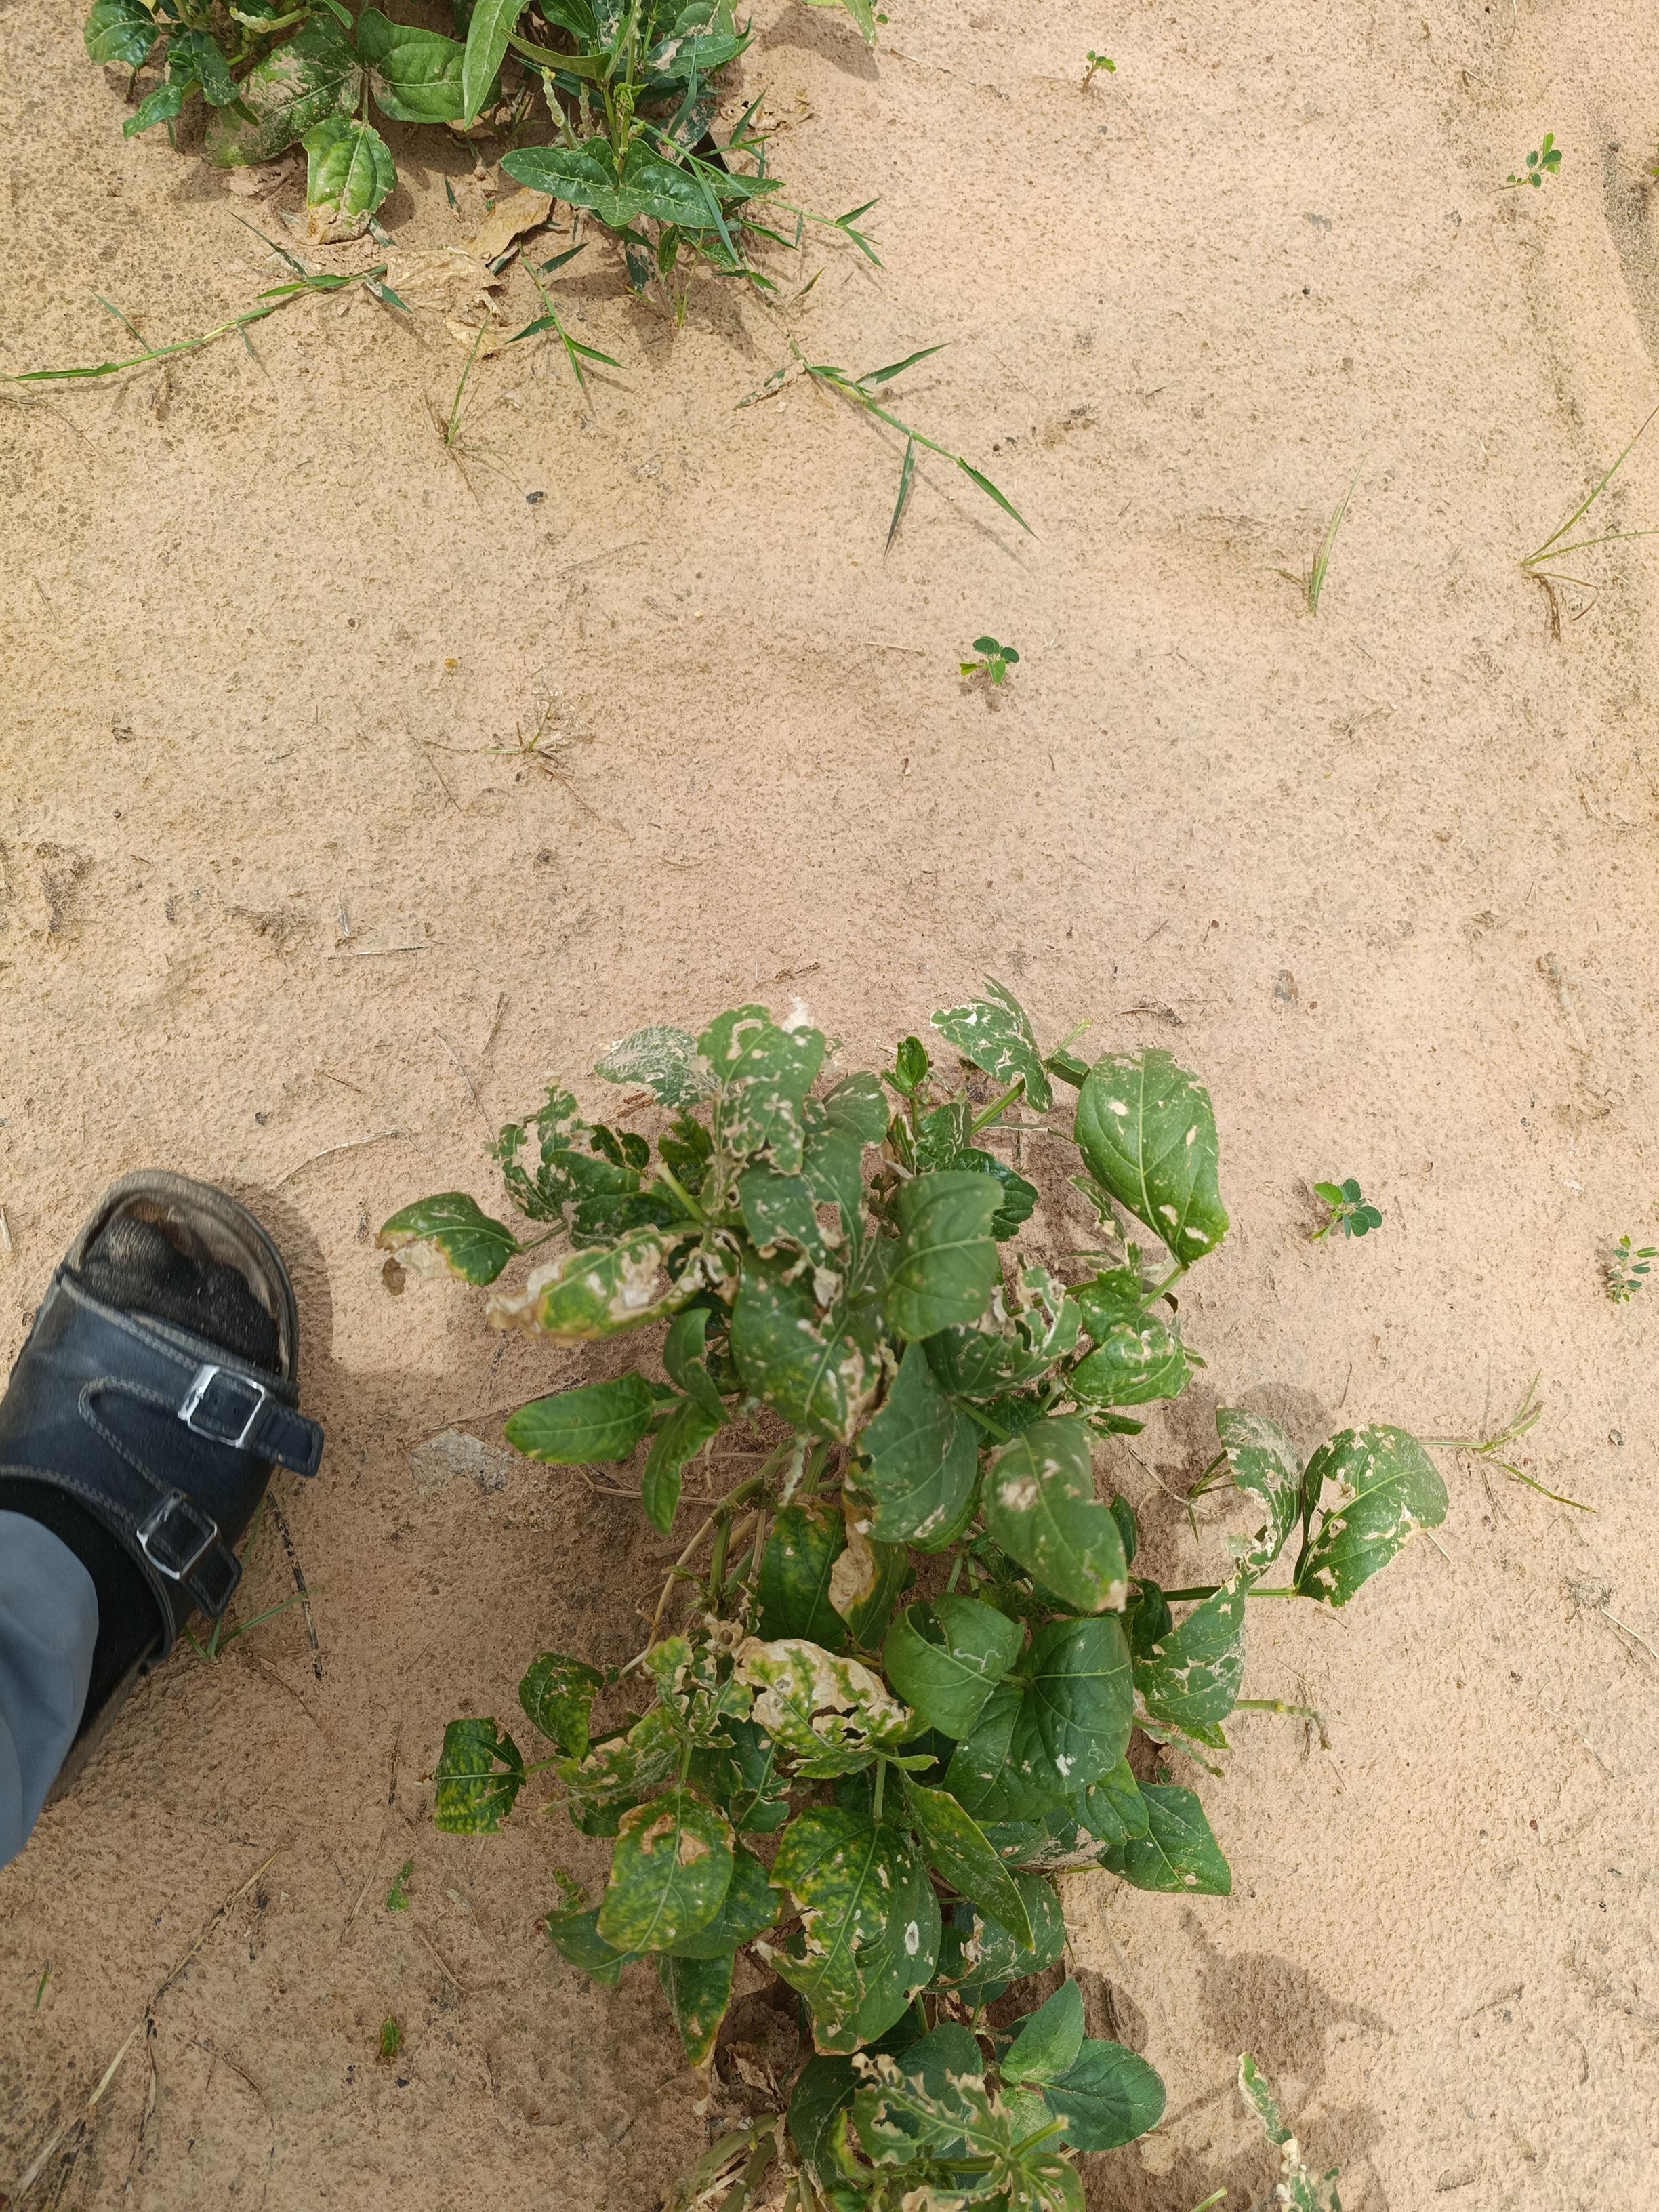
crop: cowpea
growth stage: harvest maturity
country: Nigeria
